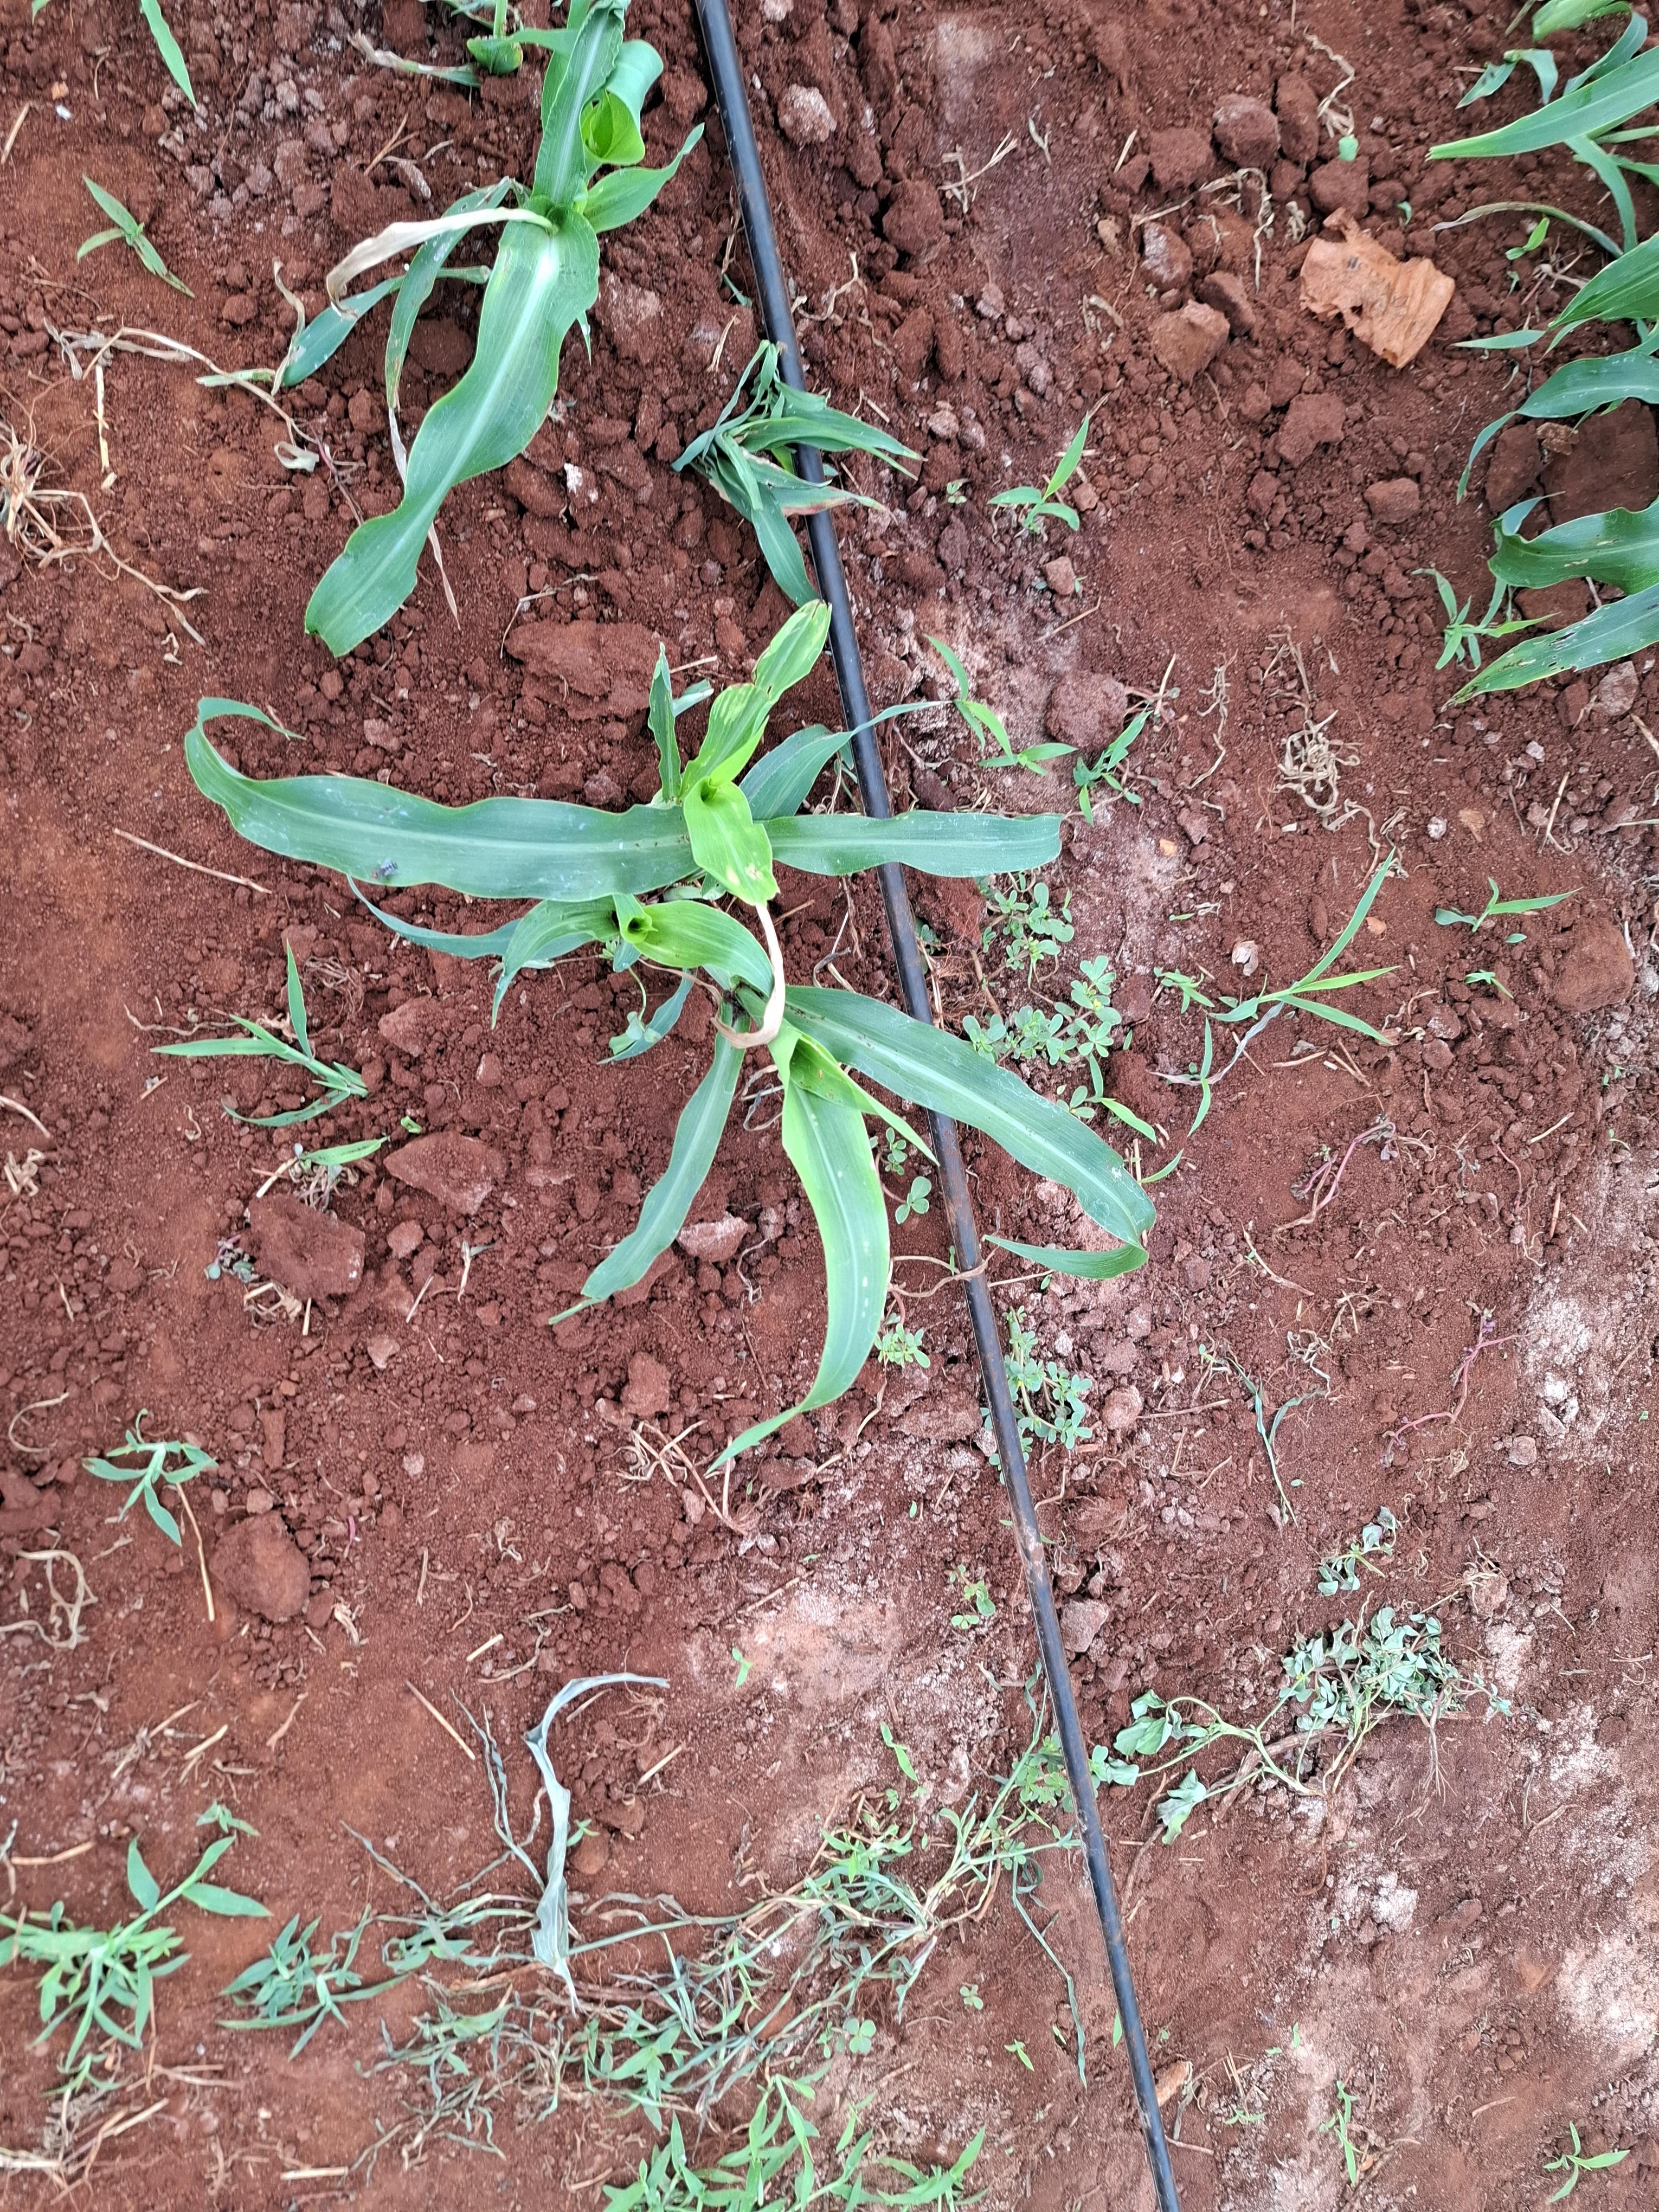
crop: sorghum
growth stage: elongation stem
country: Kenya
